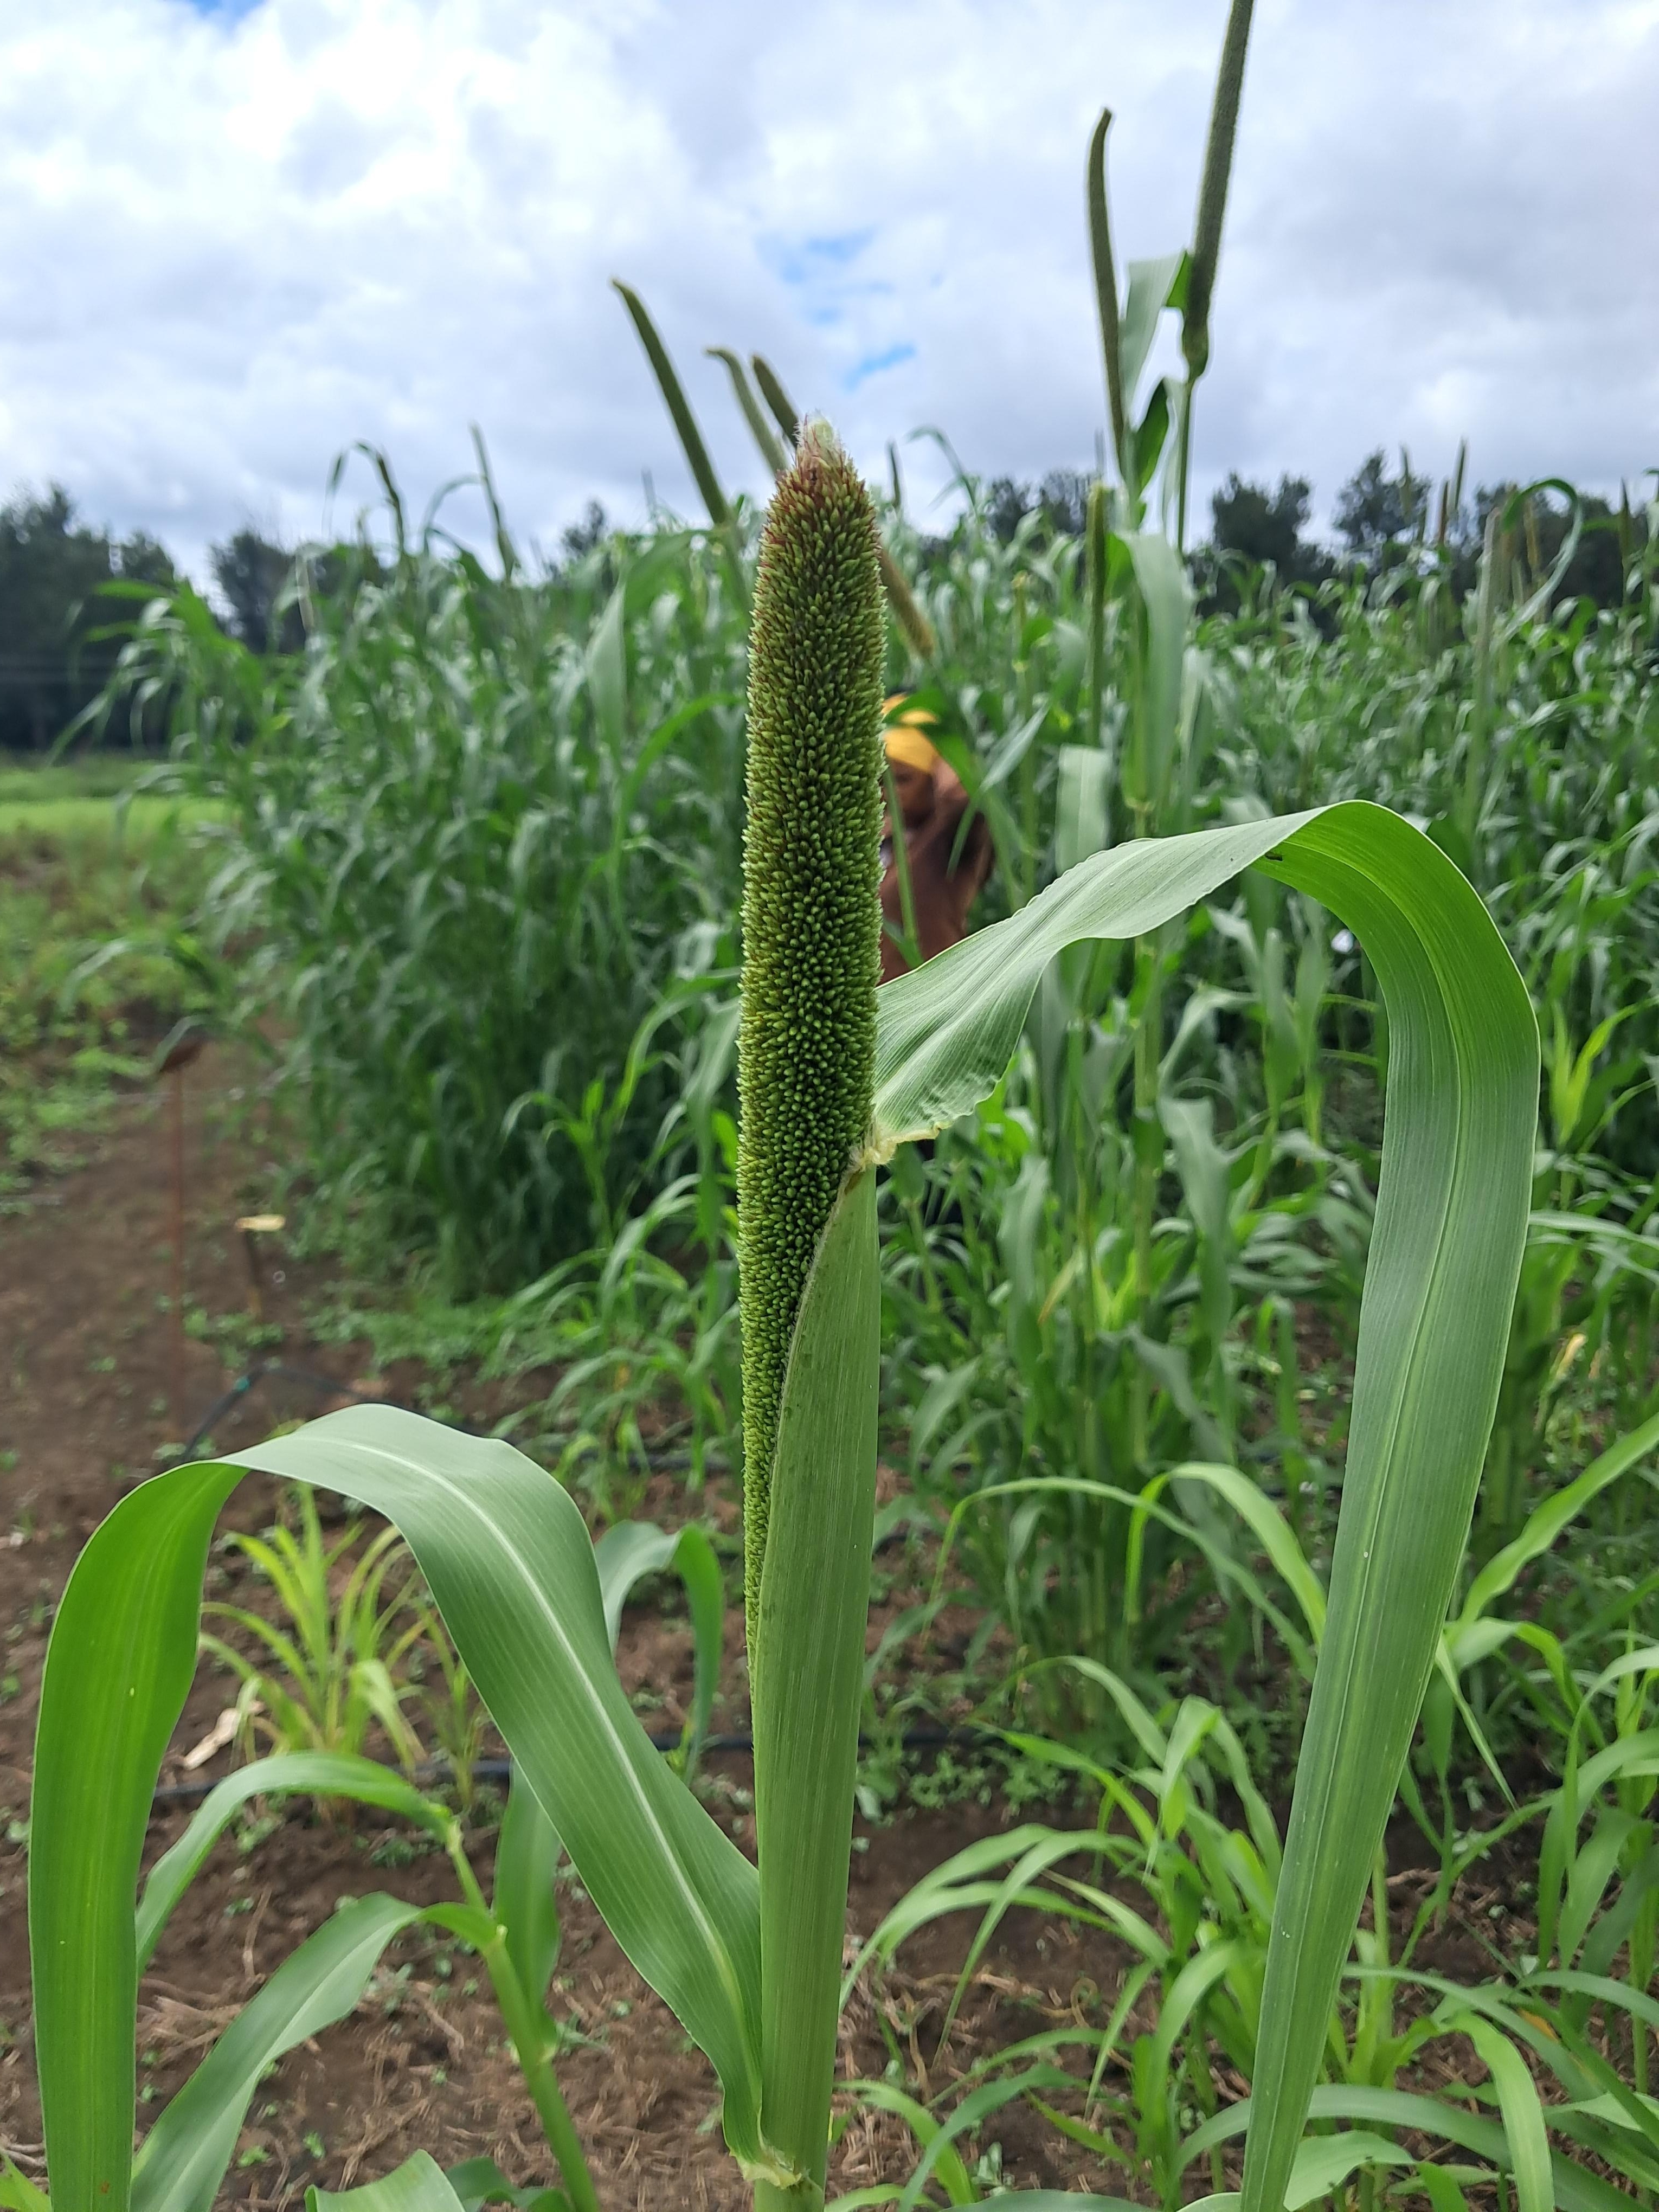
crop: pearl millet
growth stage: heading tuber
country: Tanzania
